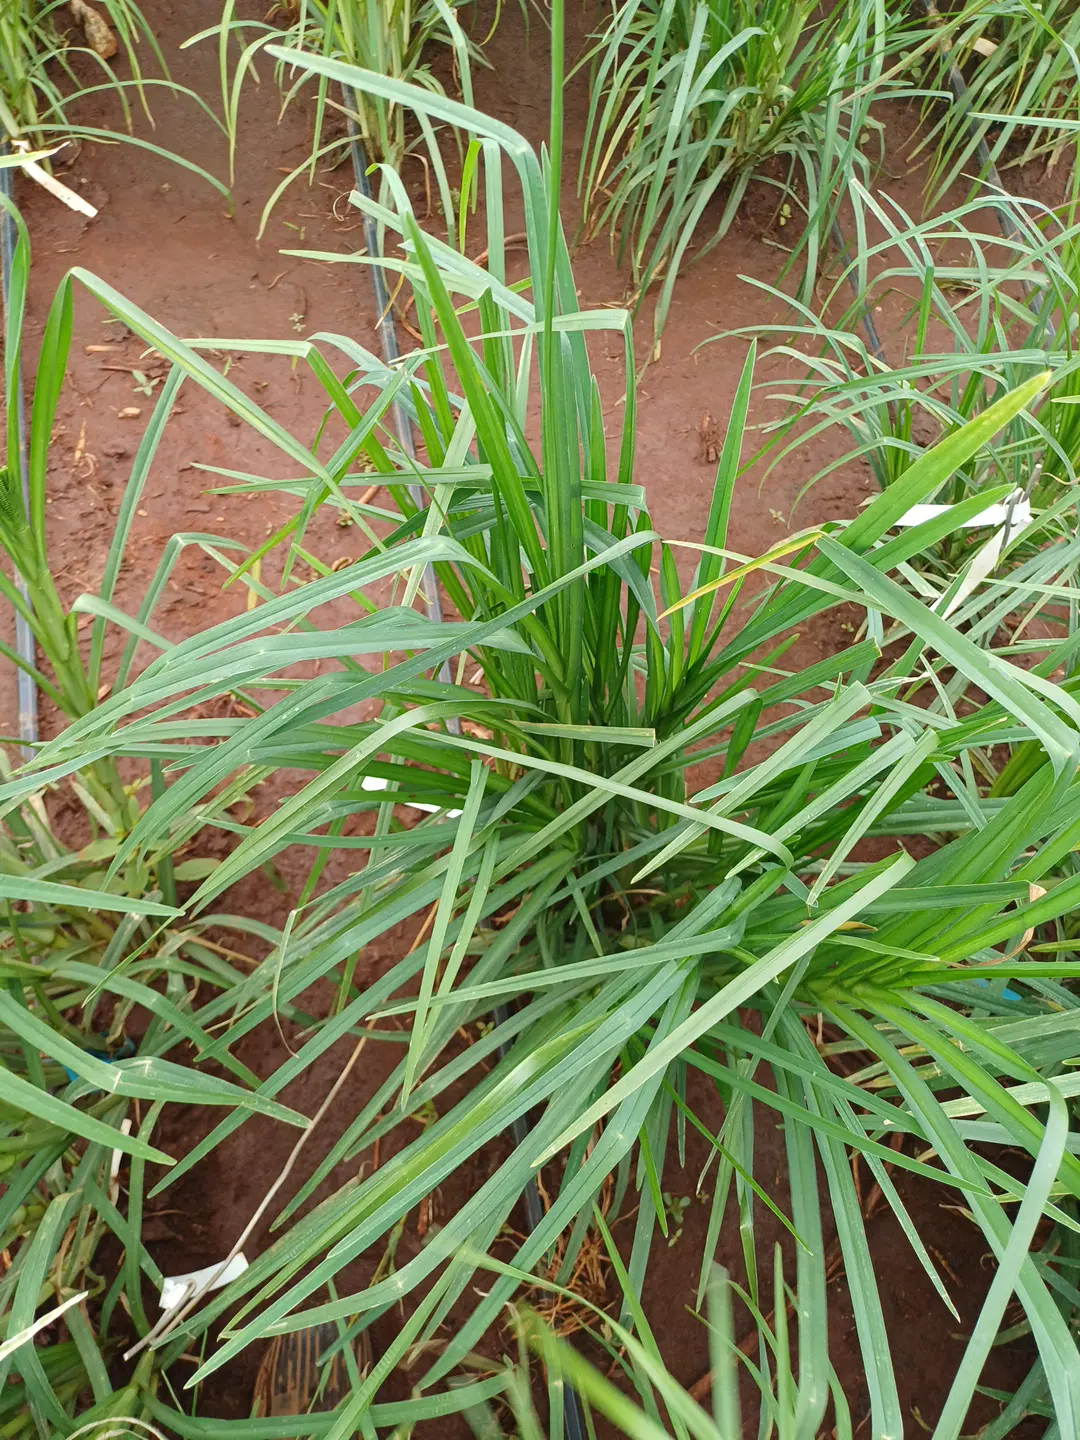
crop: finger millet
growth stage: vegetative
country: Kenya
